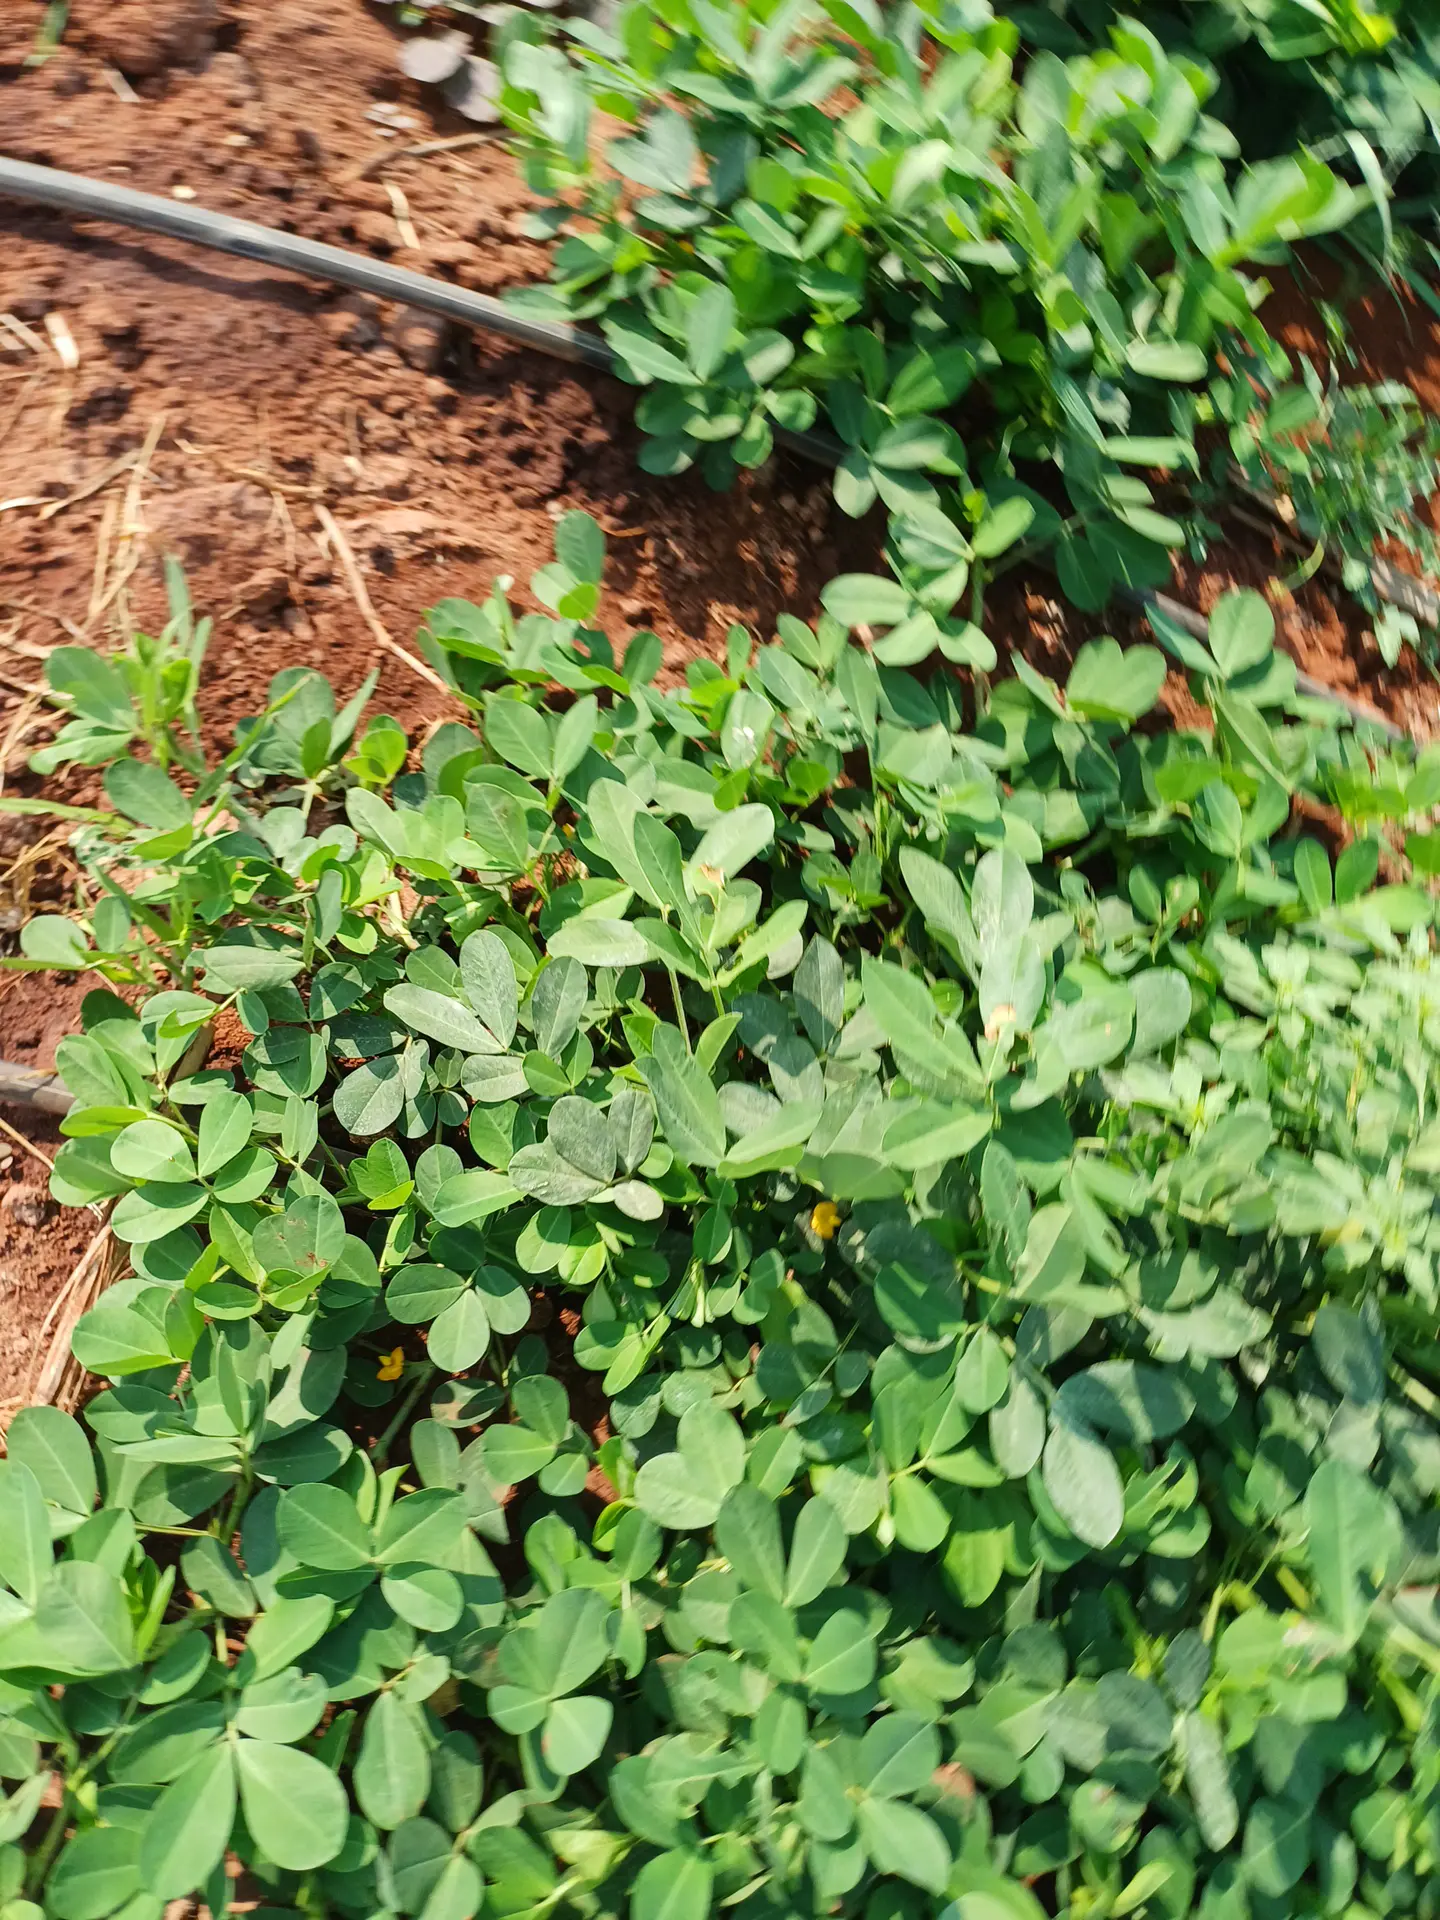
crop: groundnut
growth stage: flowering
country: Kenya
